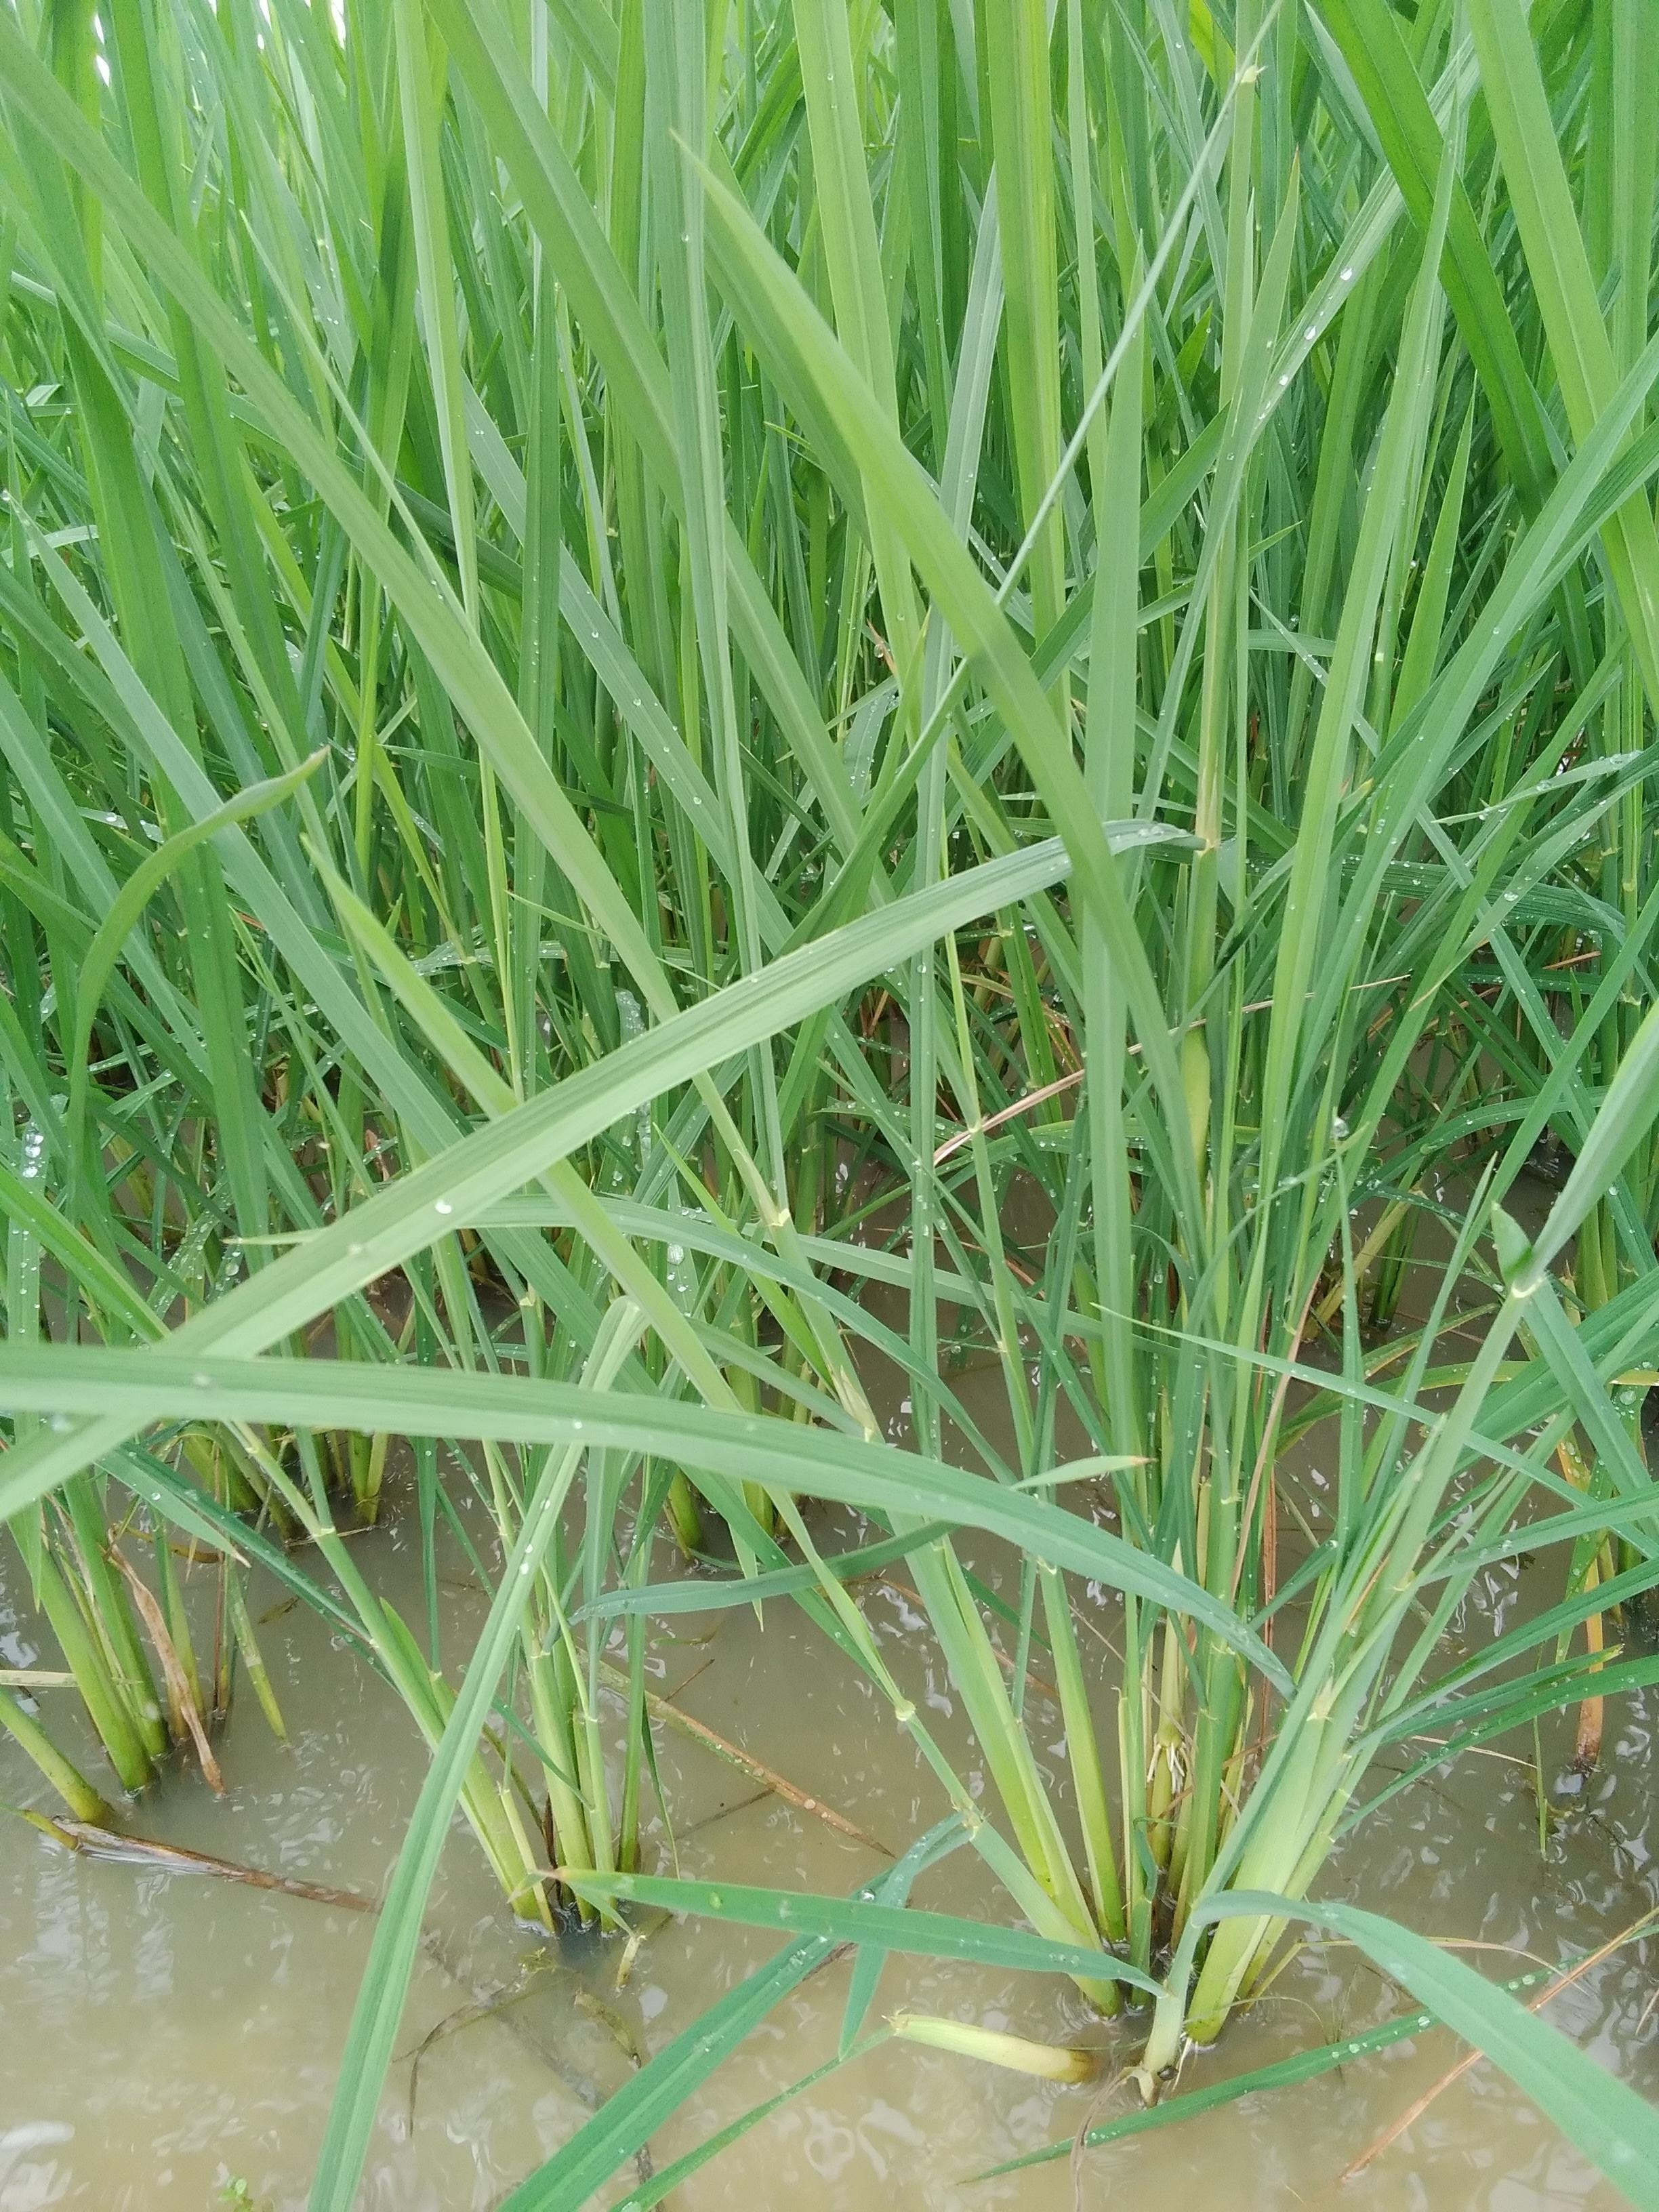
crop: rice
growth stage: elongation stem
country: Nigeria
